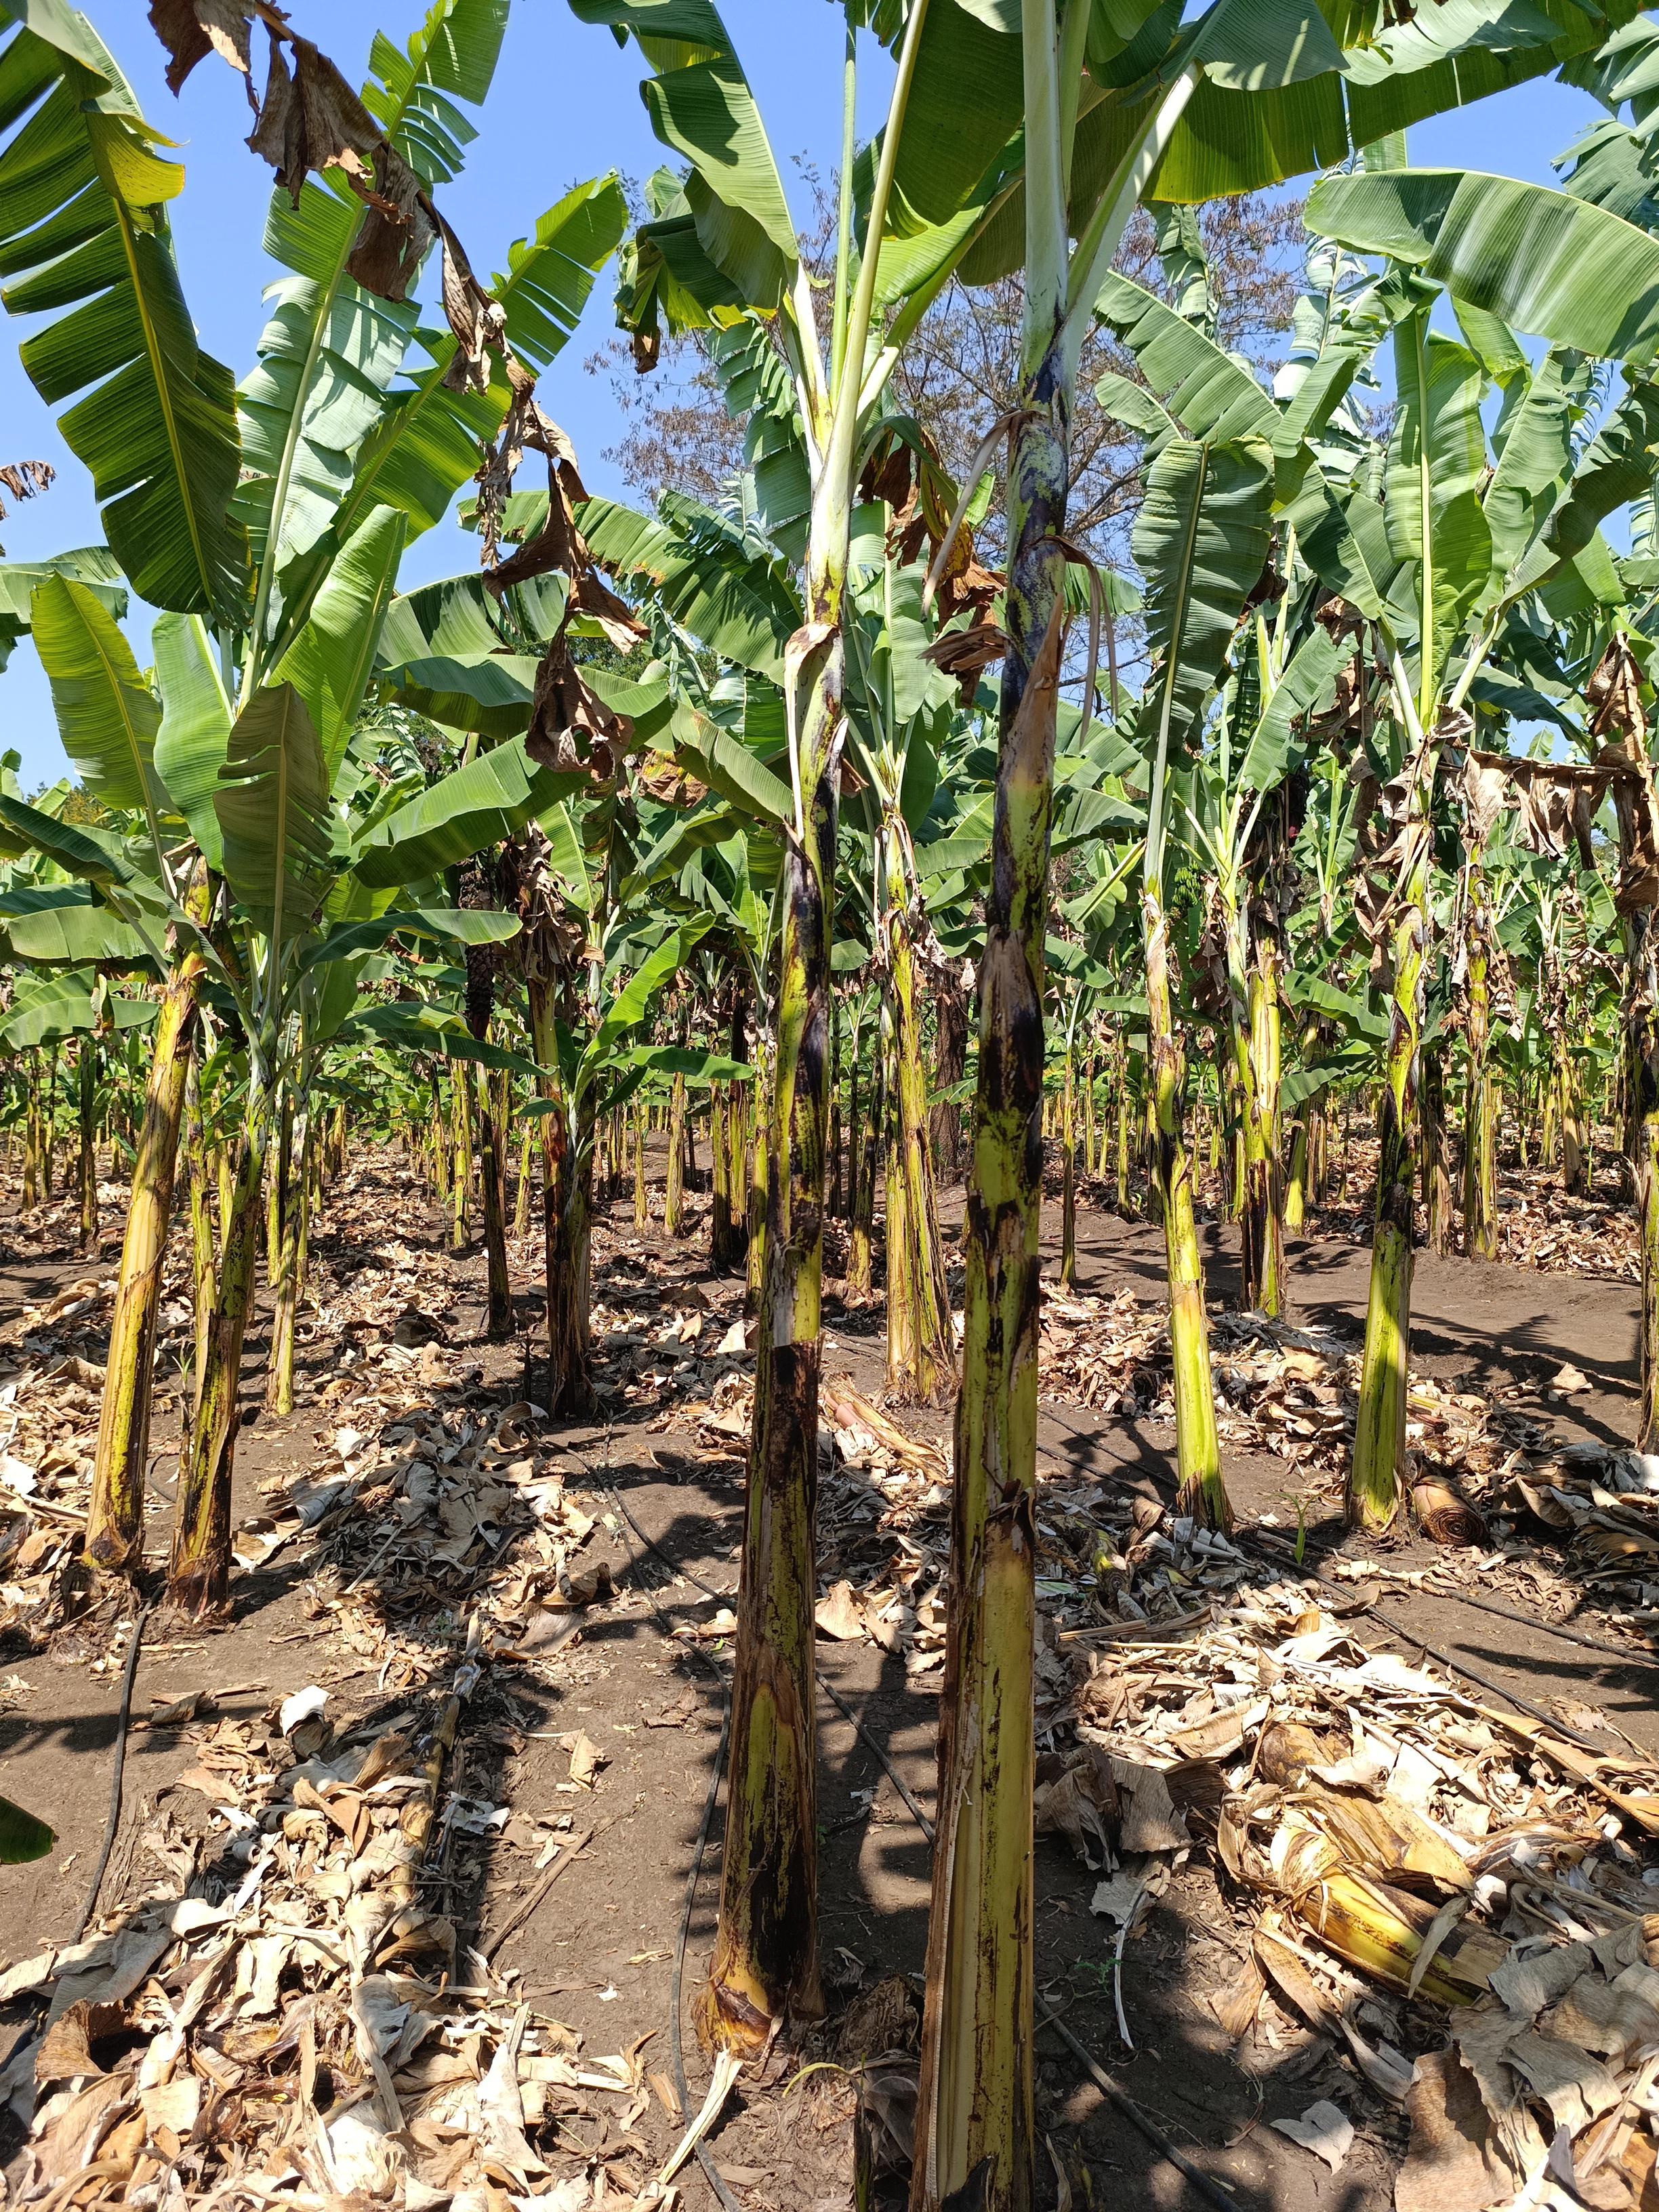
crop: banana
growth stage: vegetative
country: Tanzania
